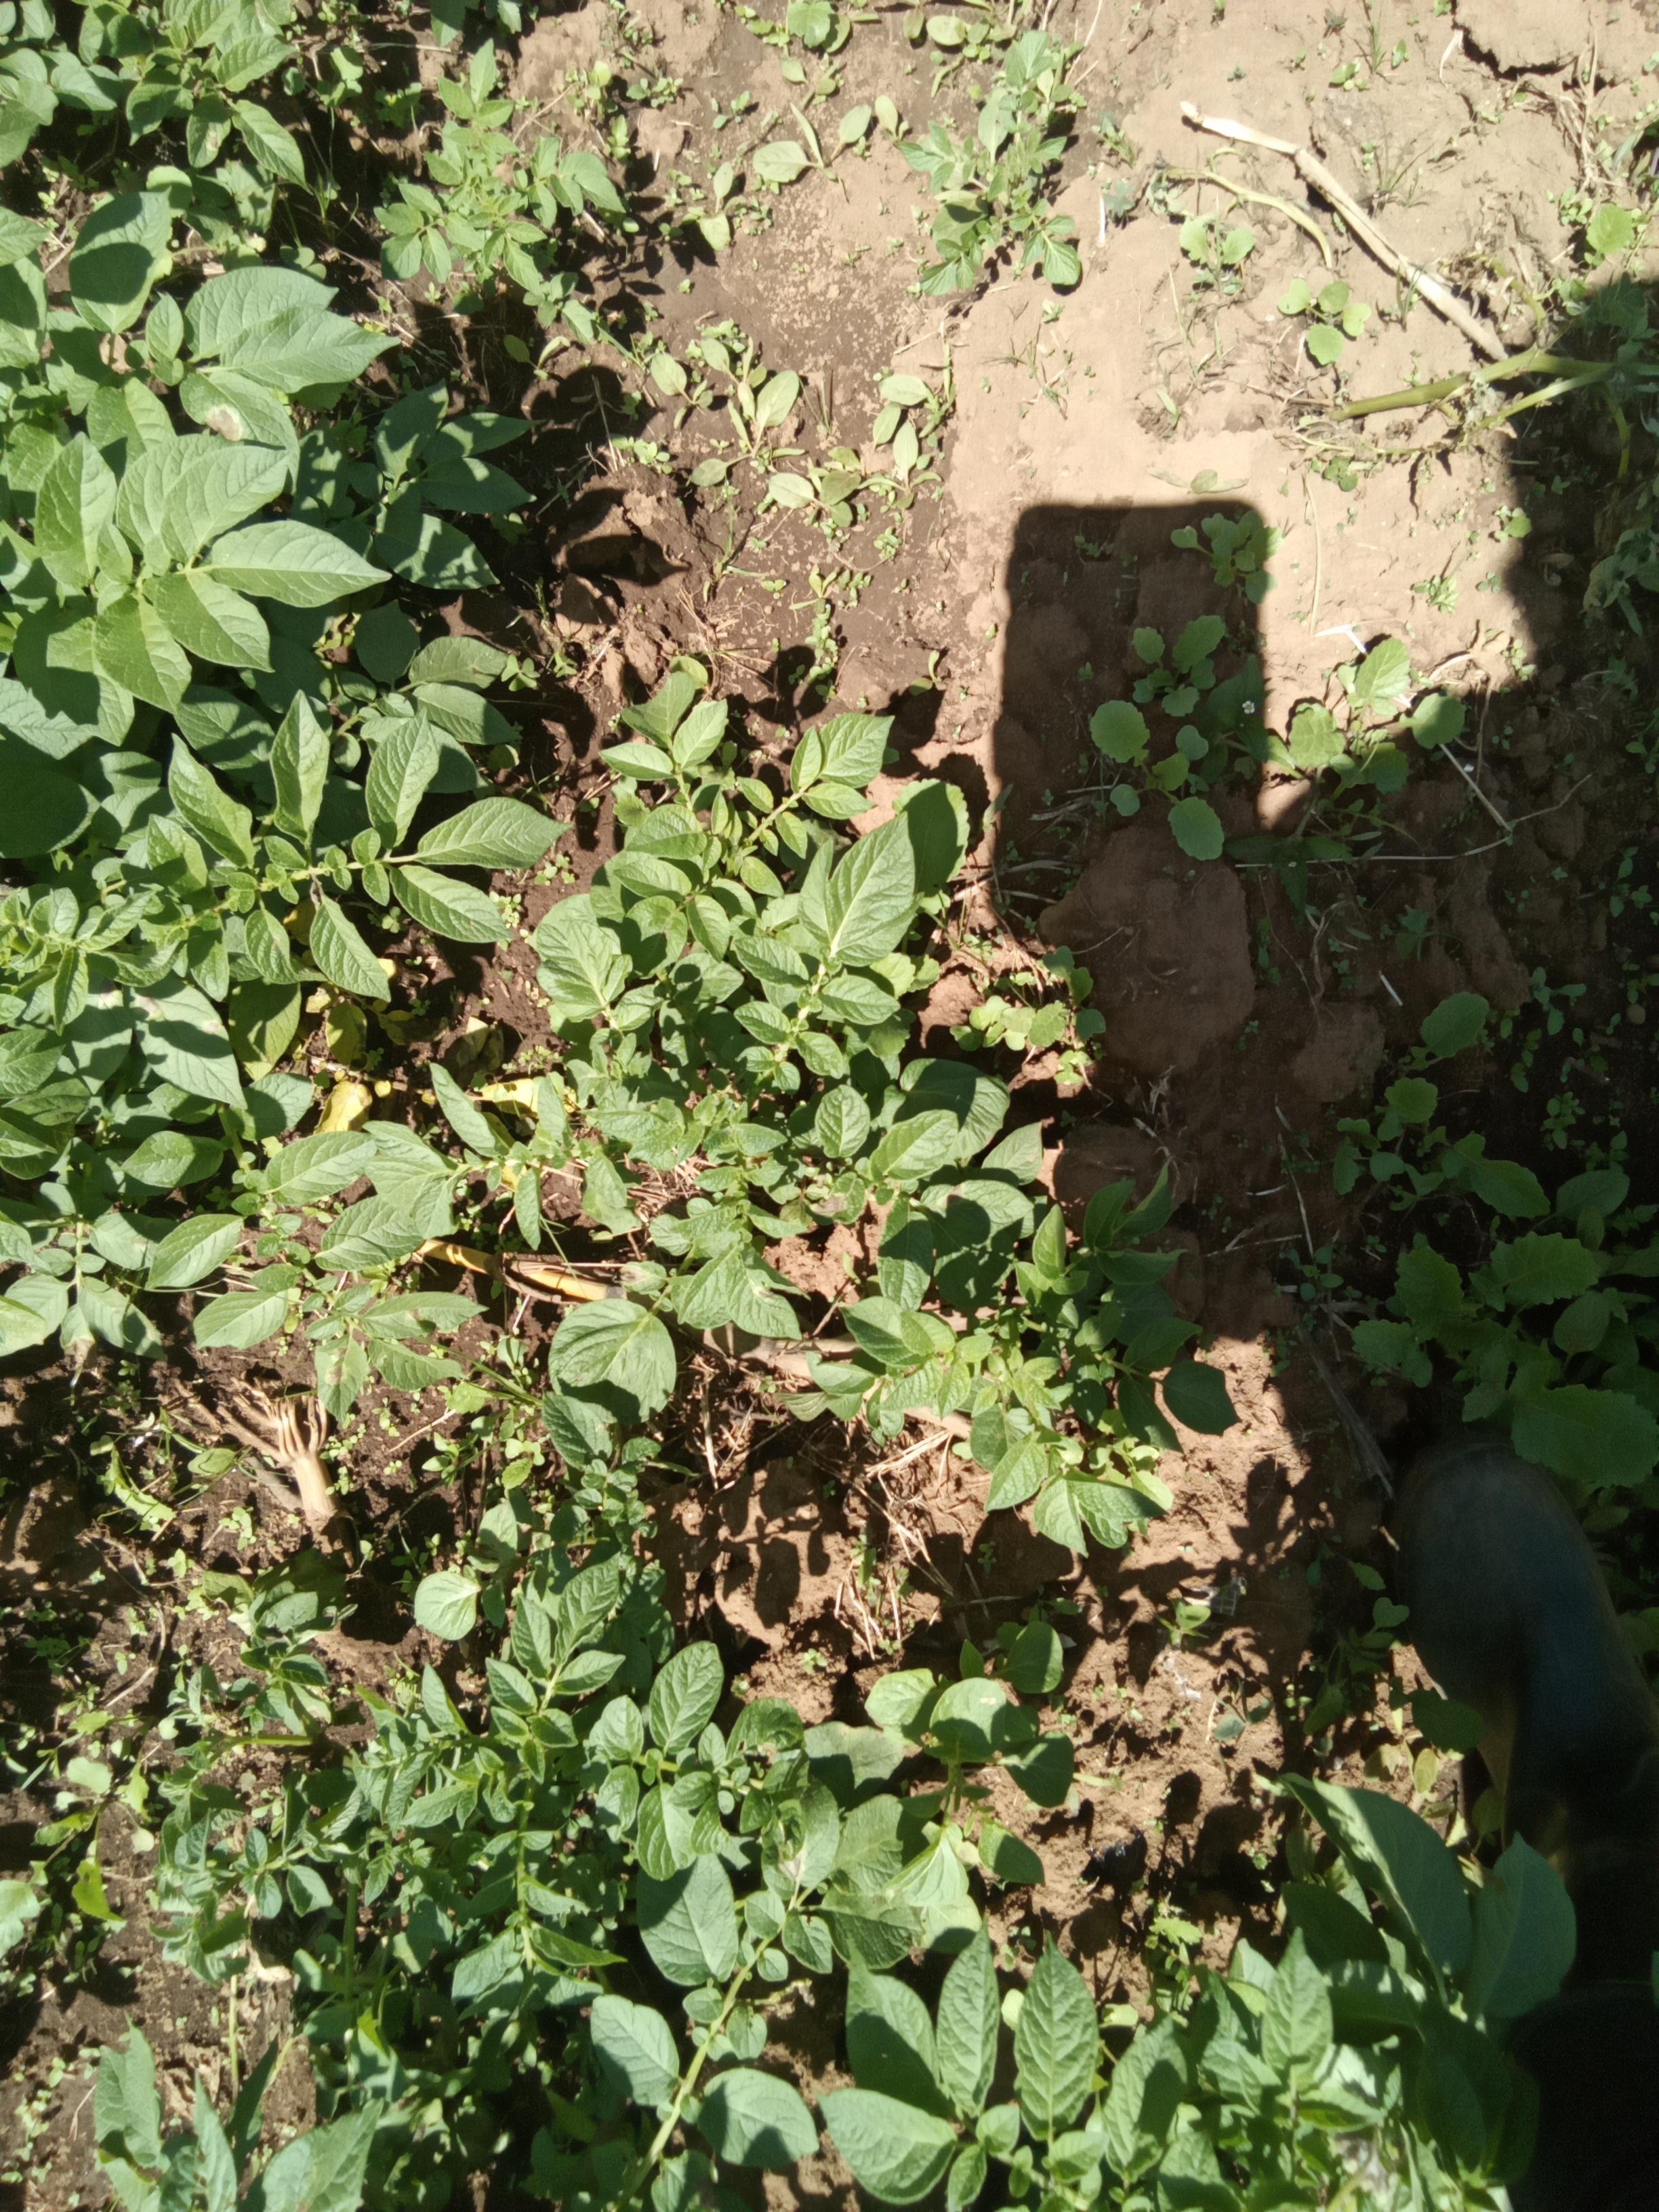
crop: potato
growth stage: flowering
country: Kenya
